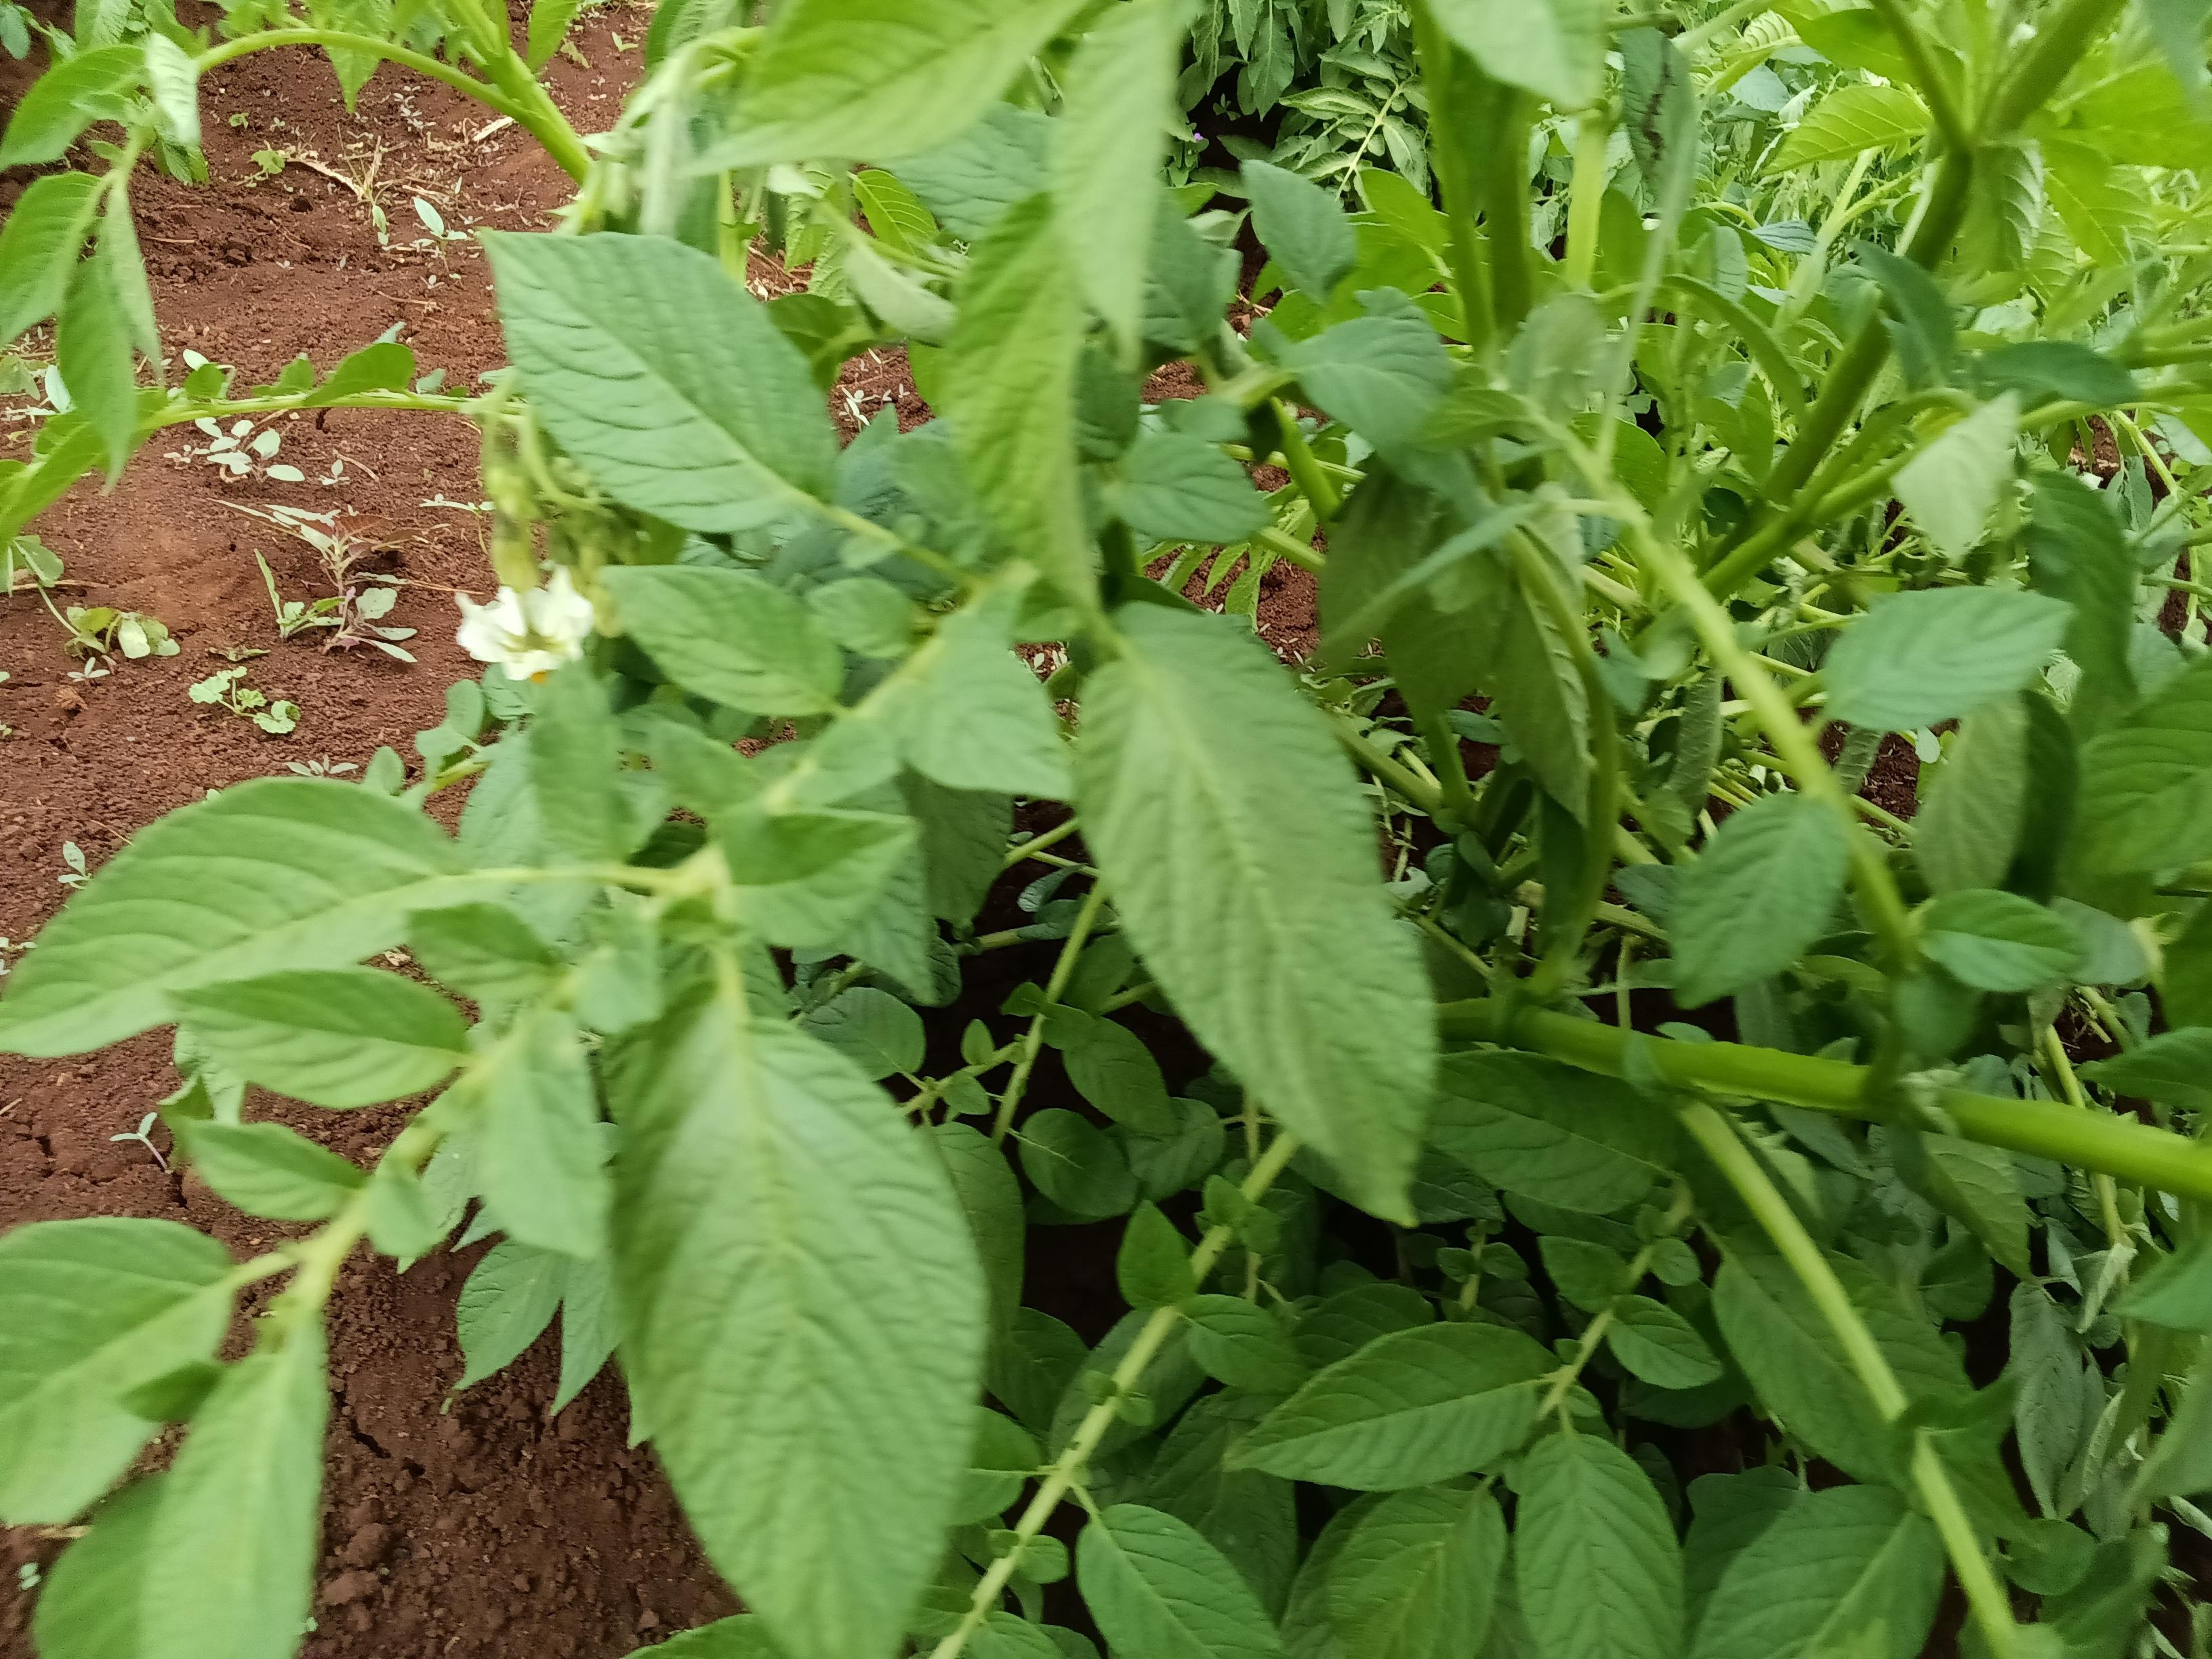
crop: potato
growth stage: vegetative
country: Kenya
